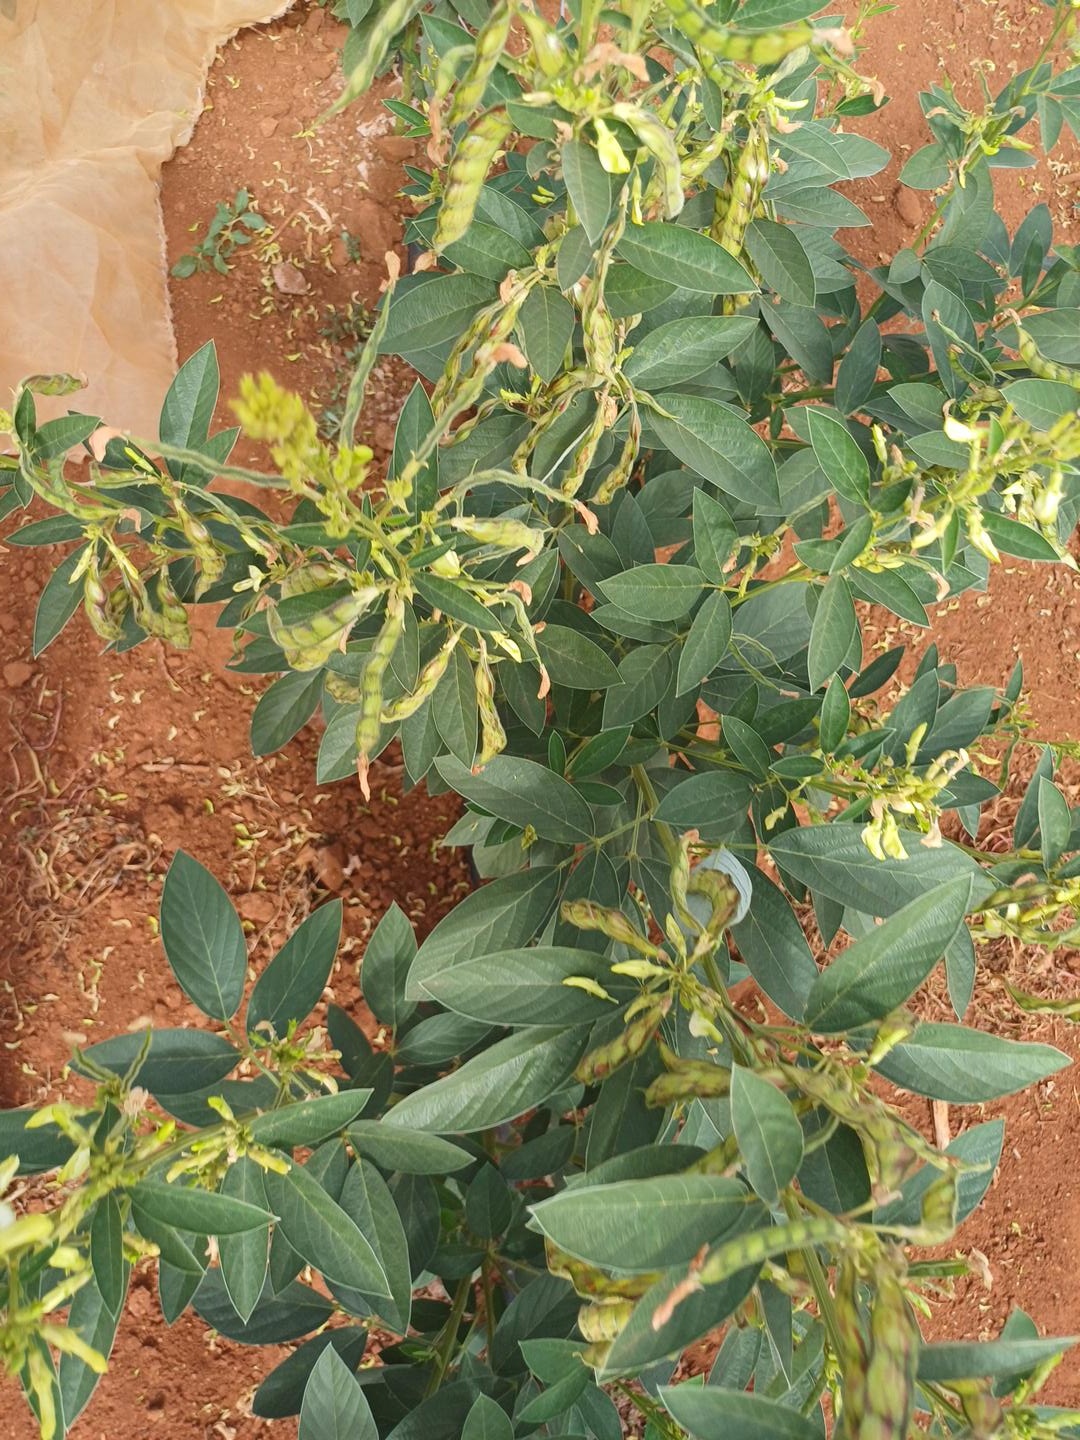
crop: pigeonpea
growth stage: development pod
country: Kenya
